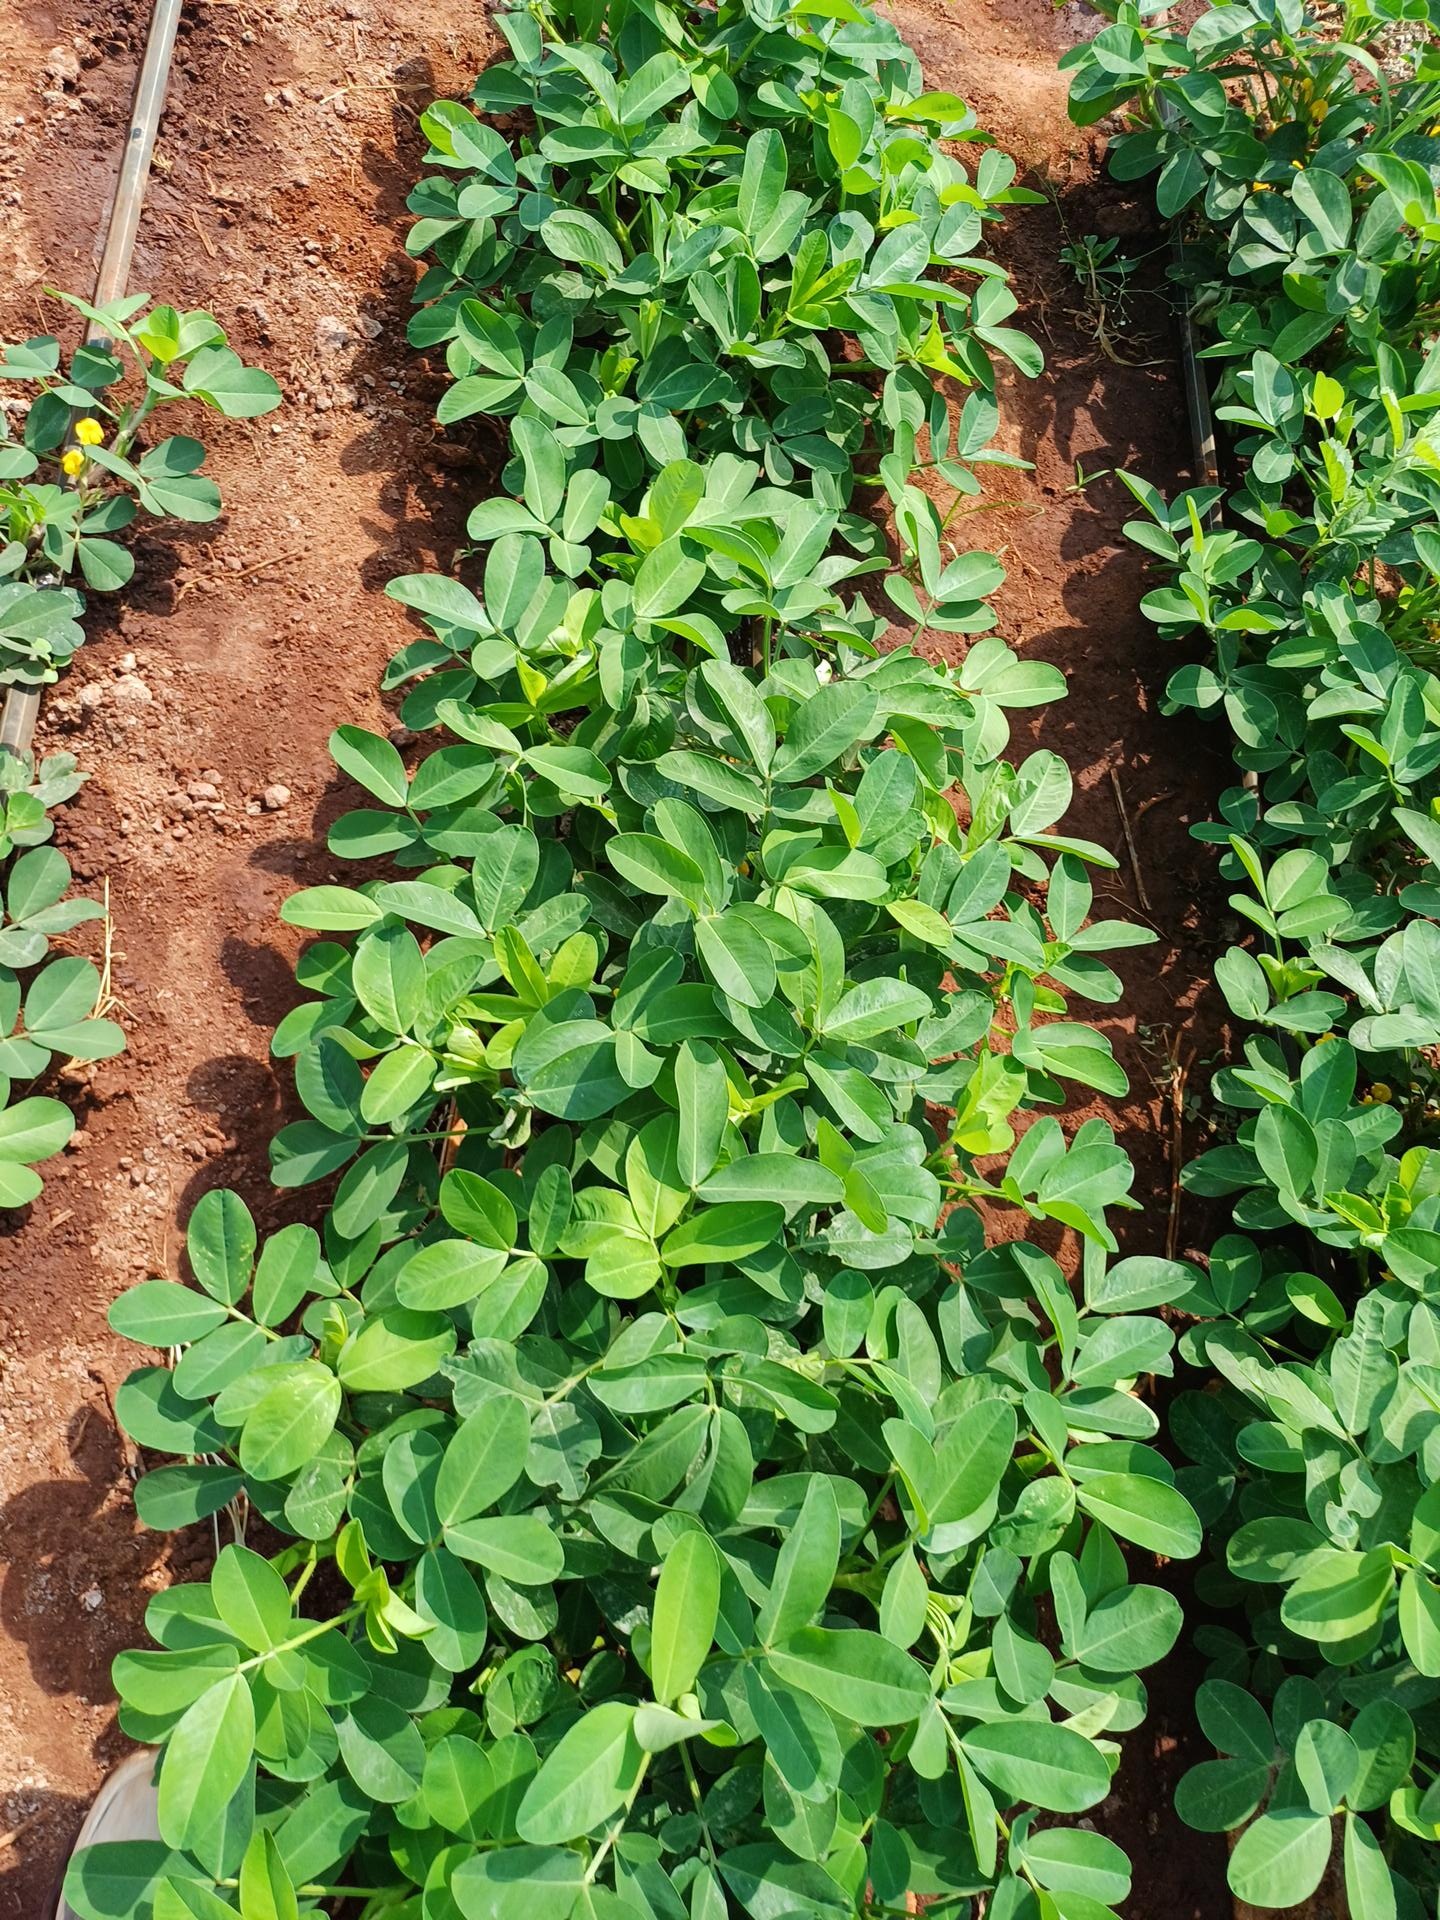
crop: groundnut
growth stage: flowering
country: Kenya
